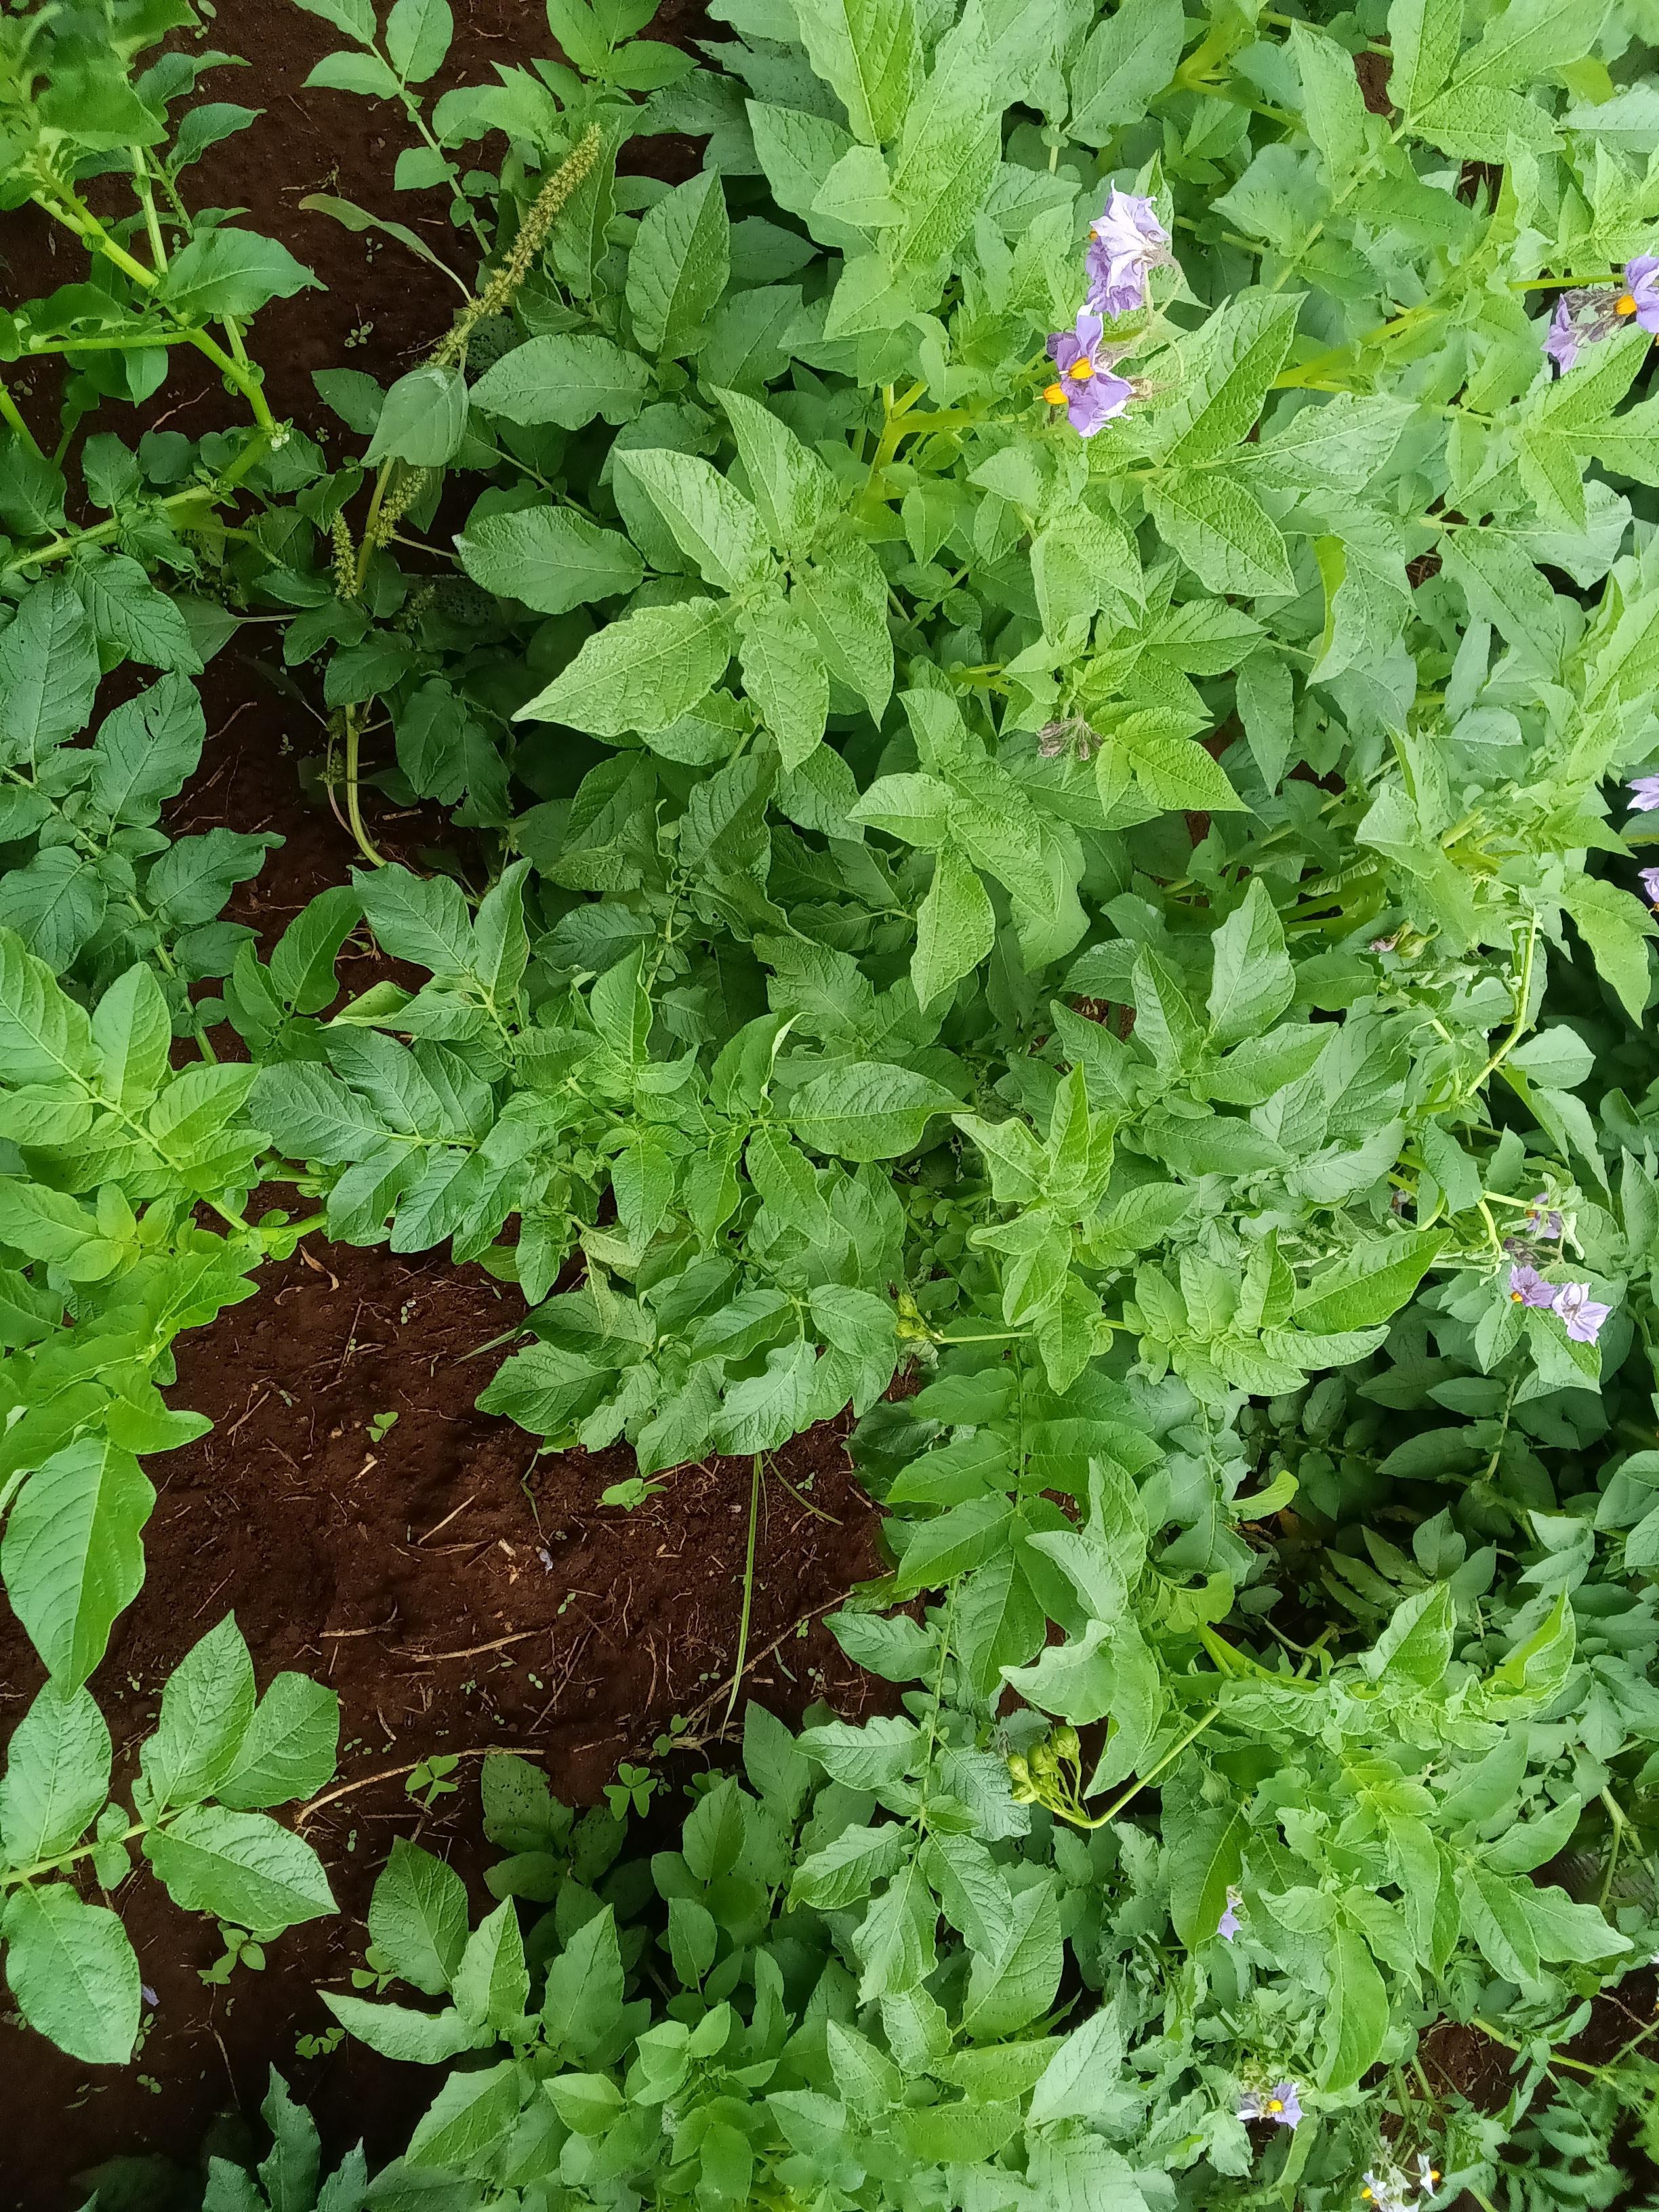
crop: potato
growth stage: flowering
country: Kenya
